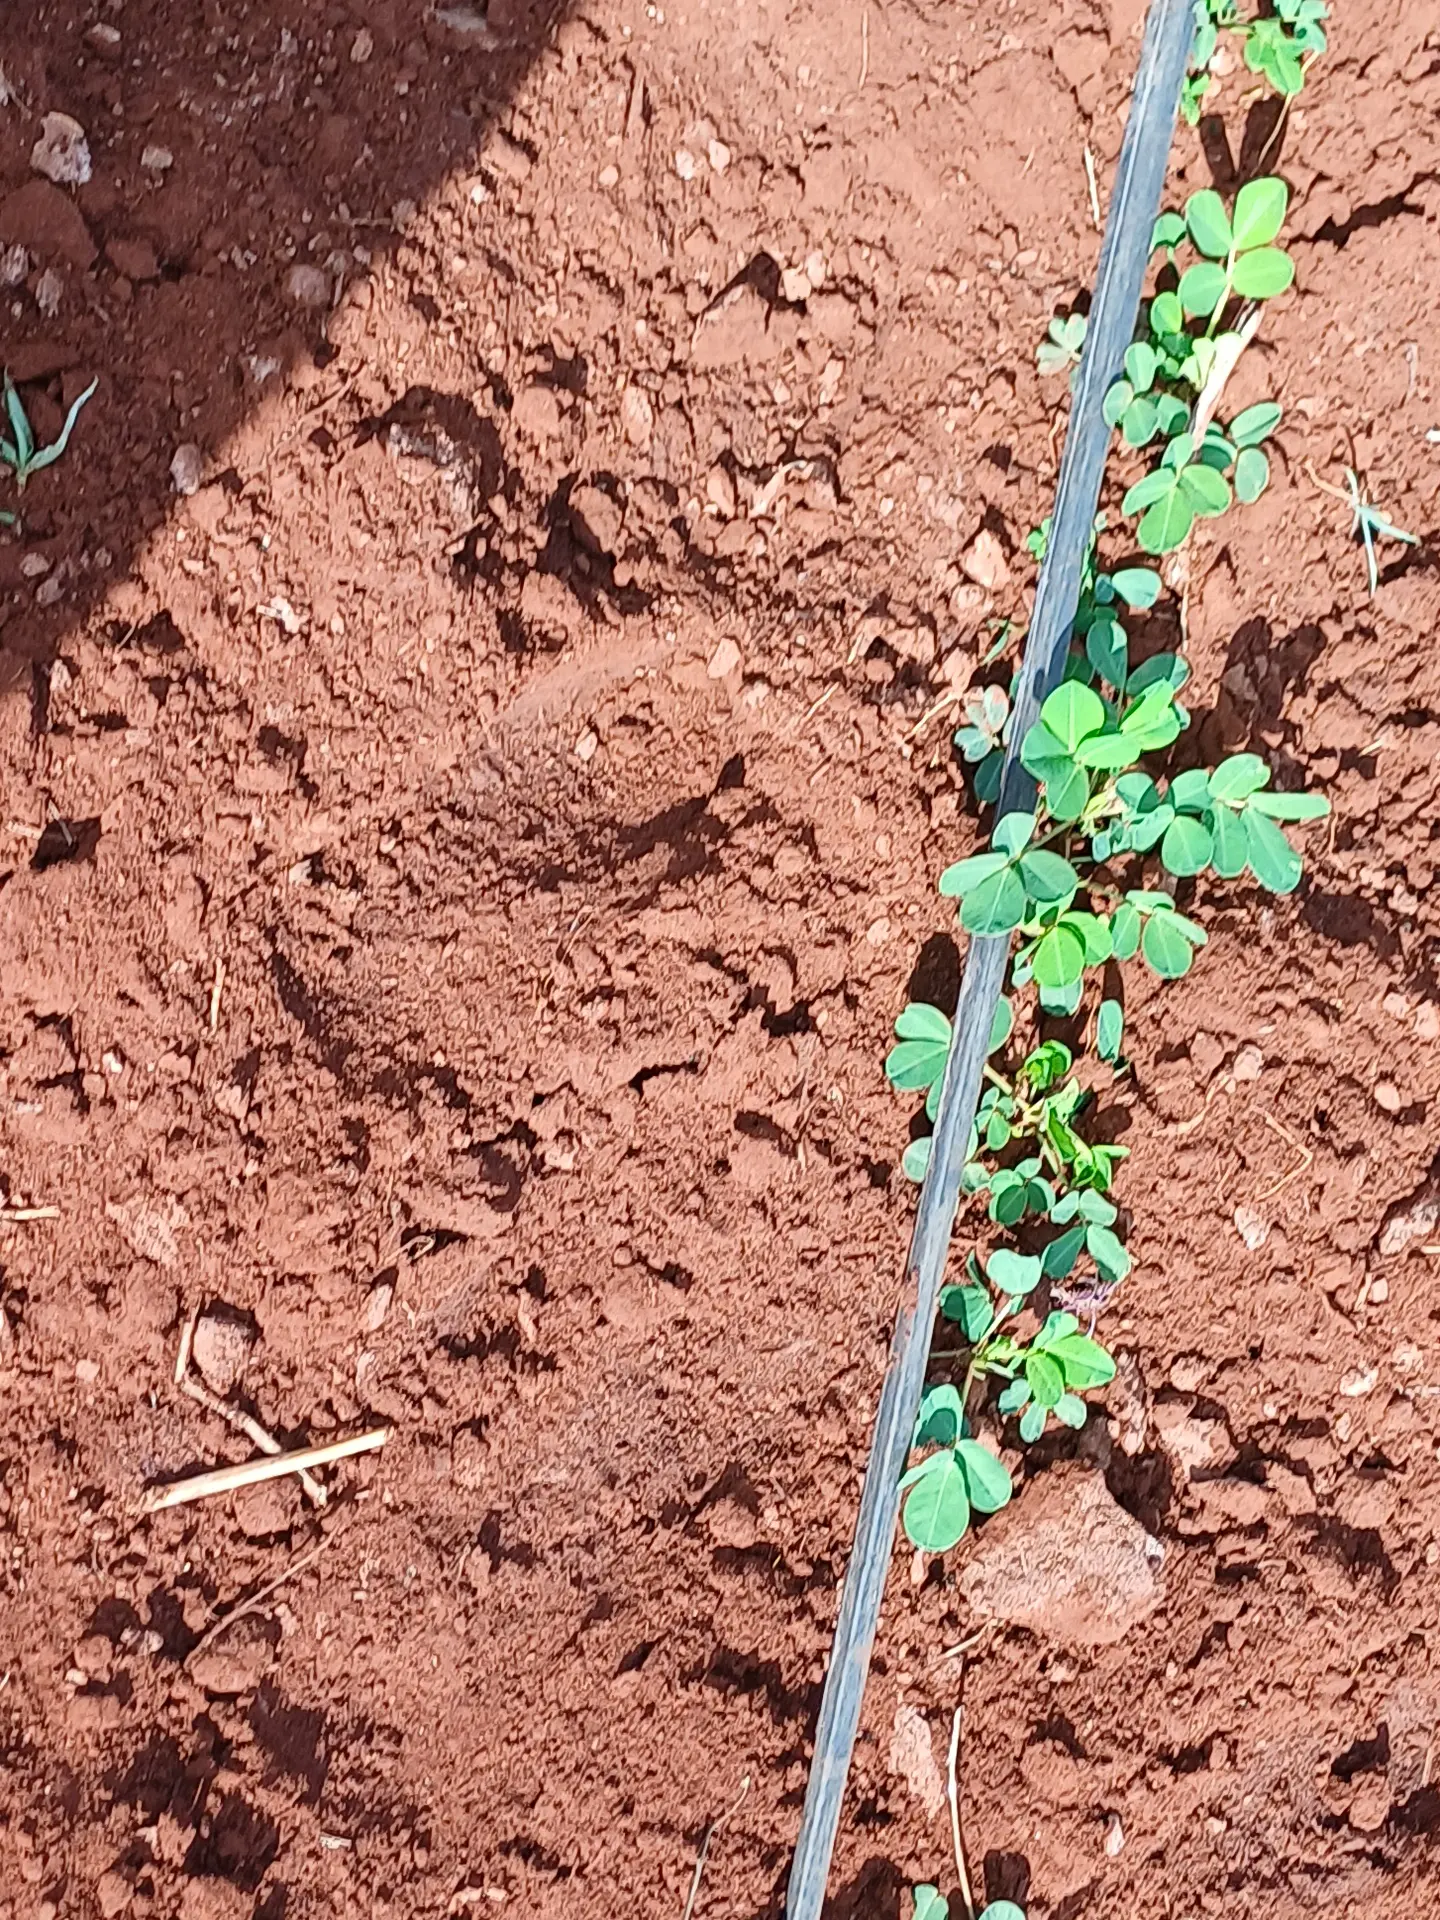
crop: groundnut
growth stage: vegetative
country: Kenya
